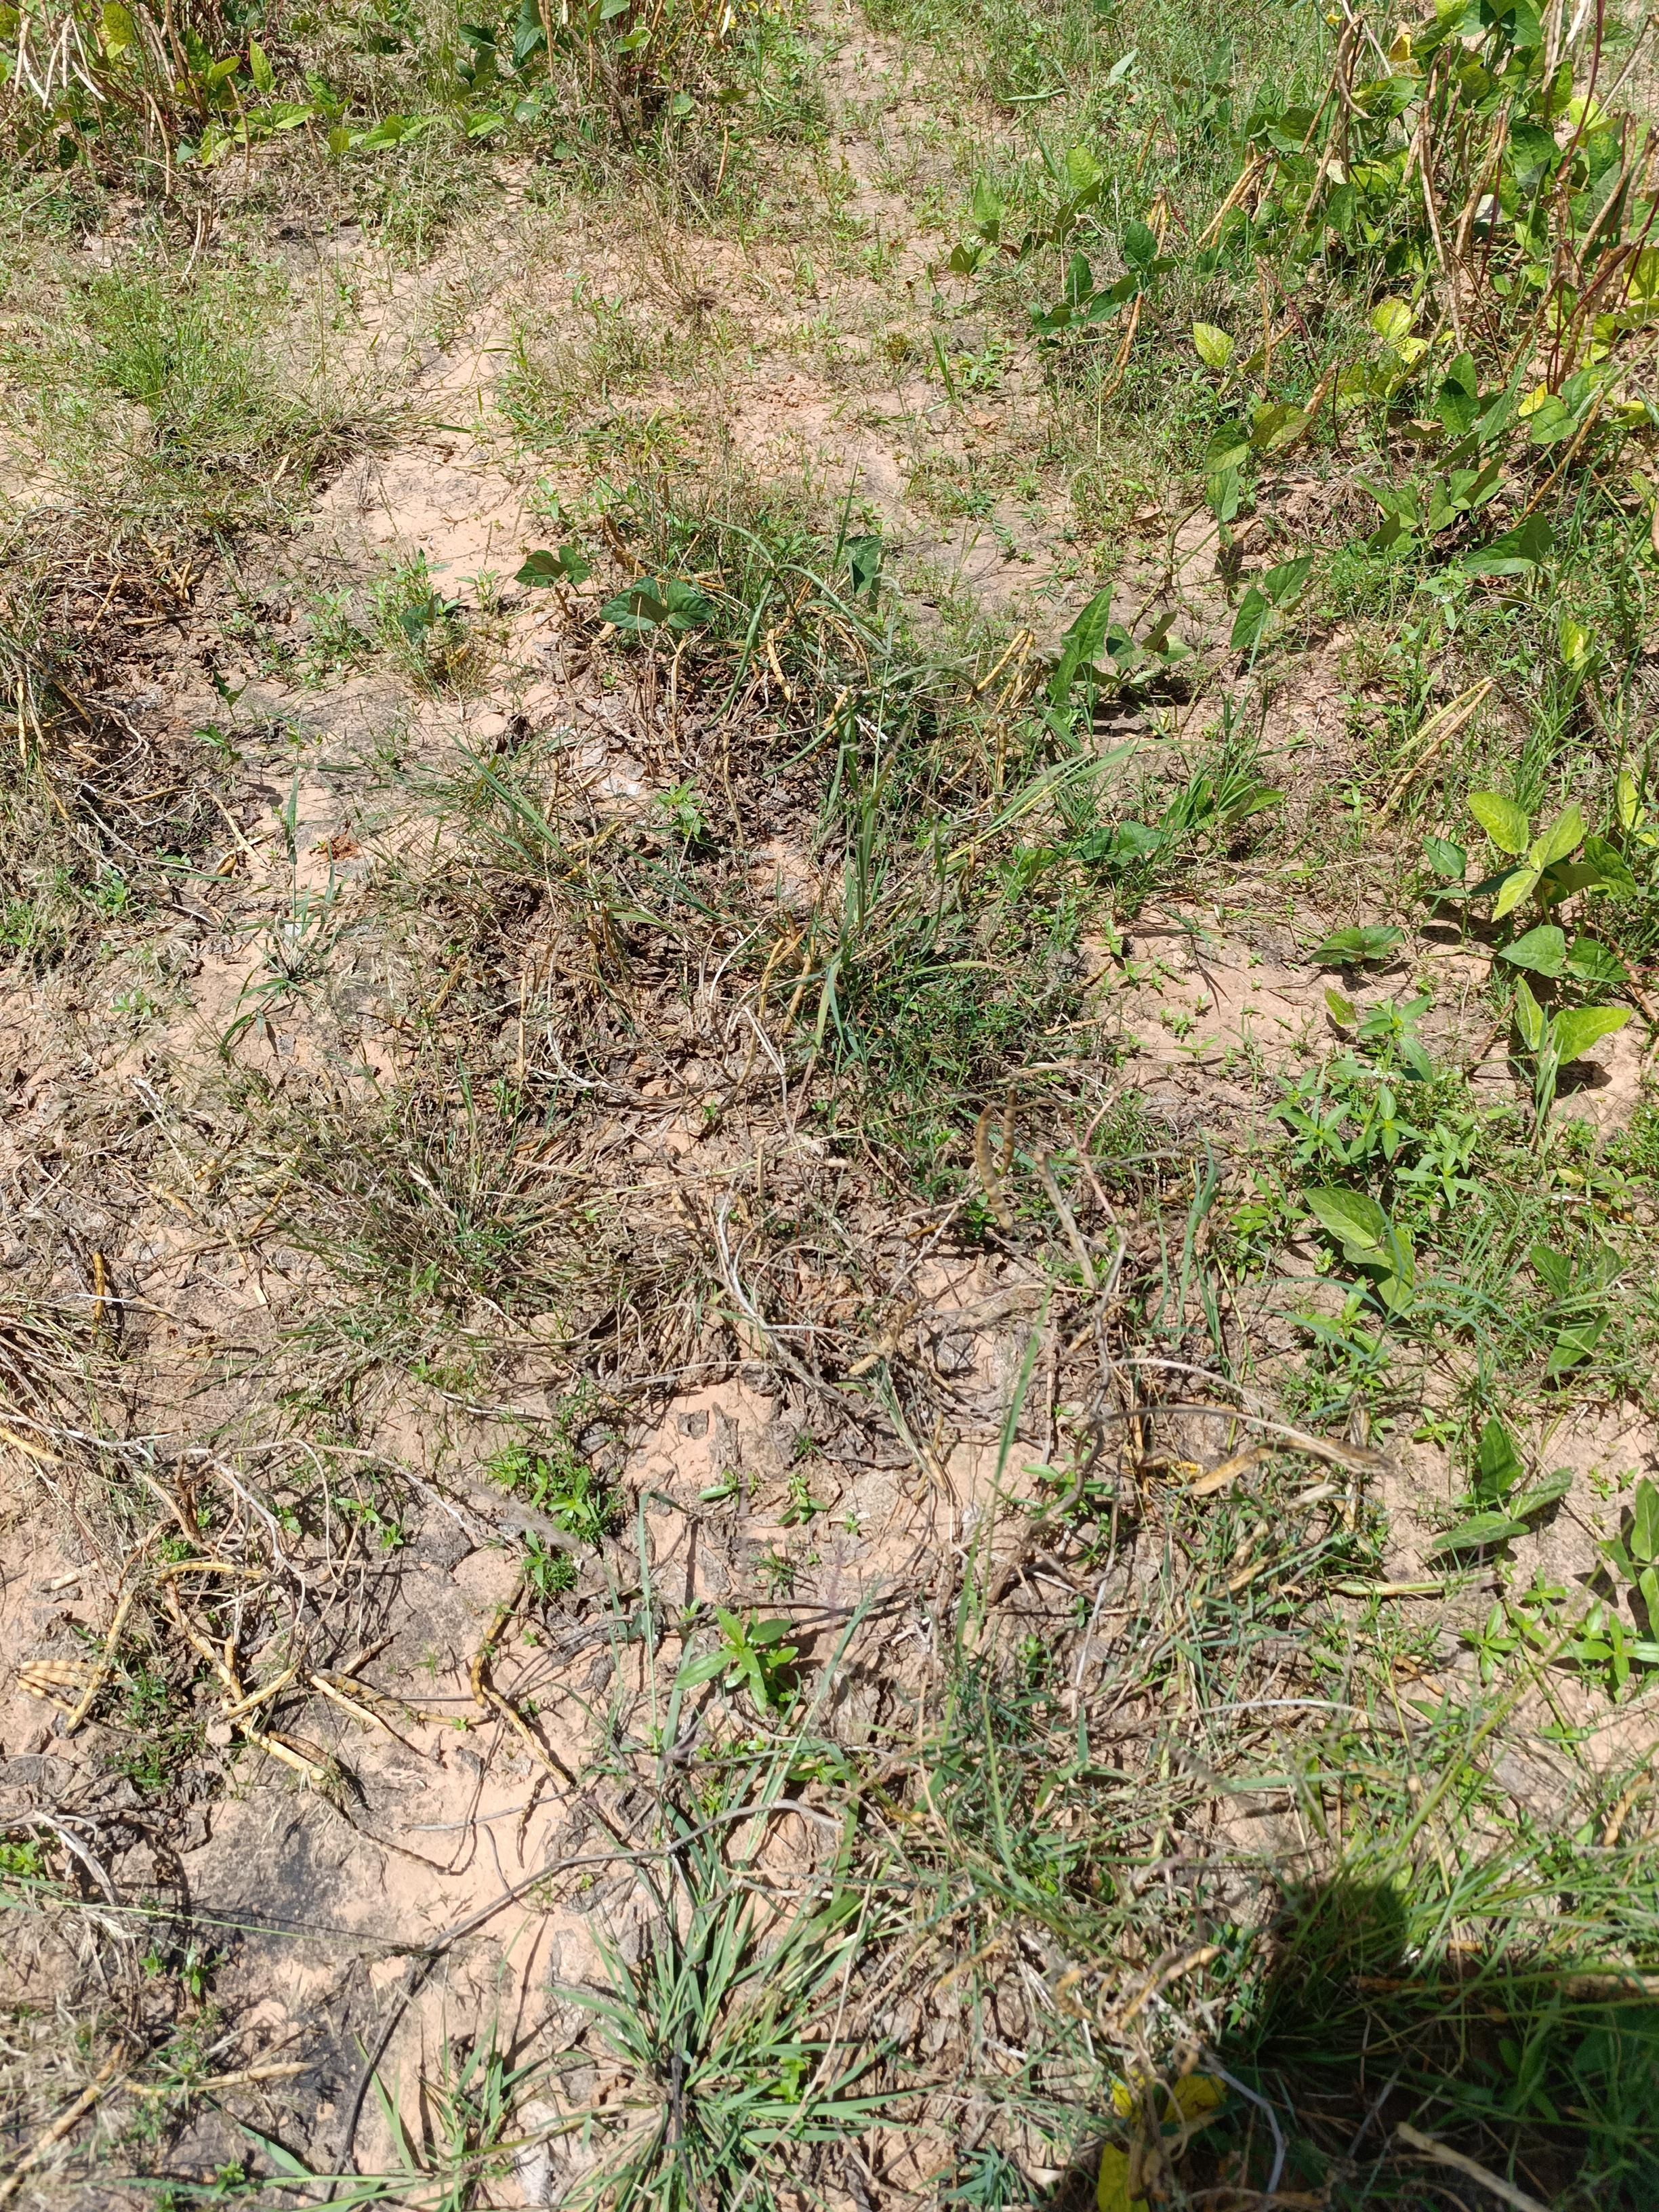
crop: cowpea
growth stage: maturity
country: Nigeria
